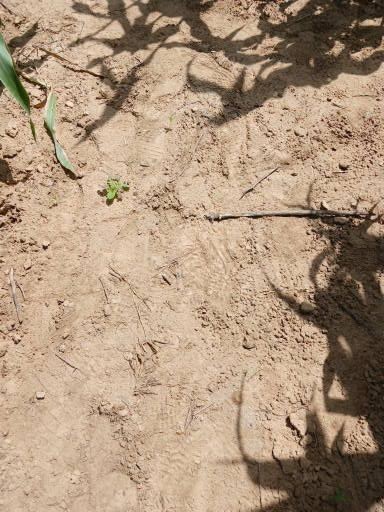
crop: sorghum
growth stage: emergence
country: Senegal
